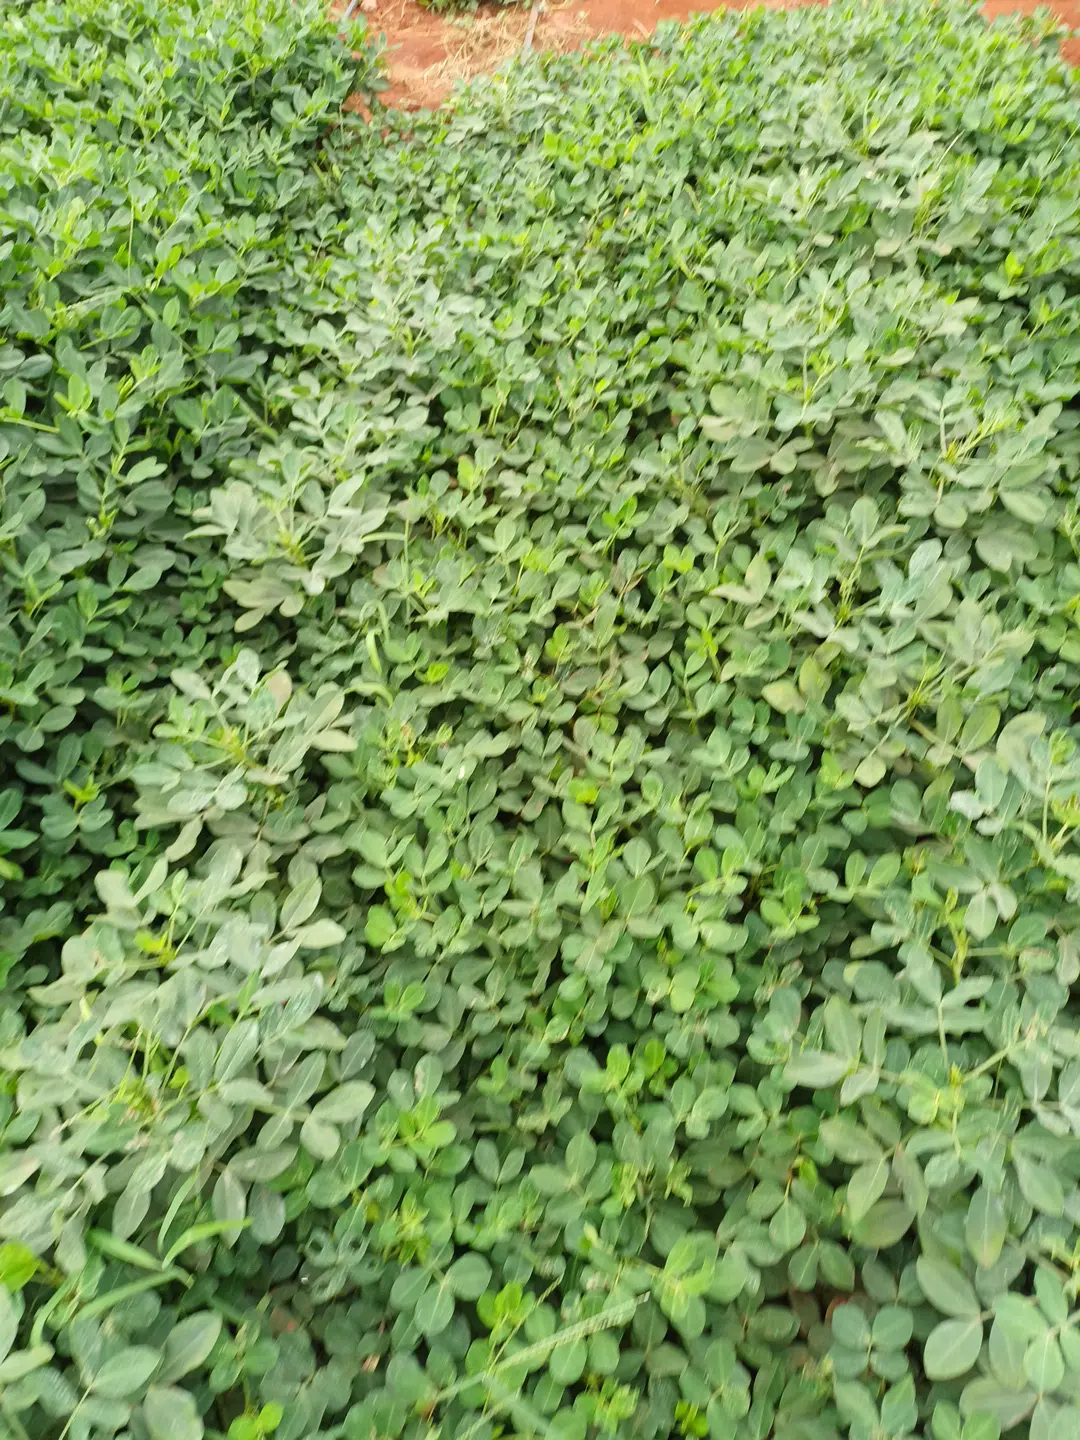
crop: groundnut
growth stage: pegging
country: Kenya
